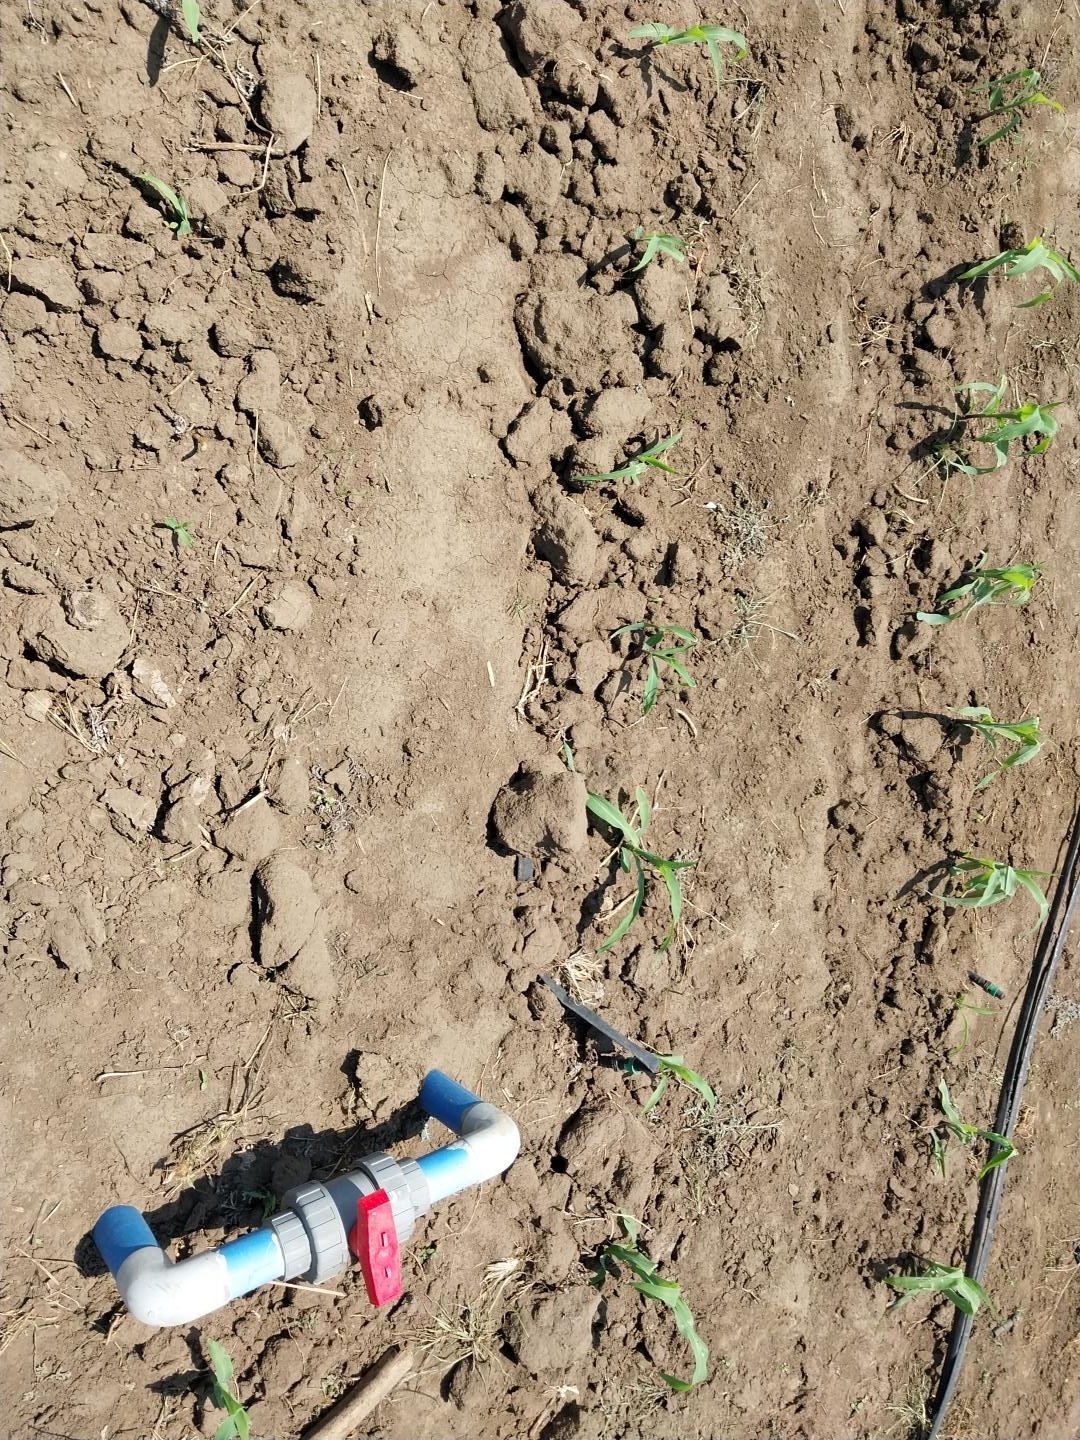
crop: maize
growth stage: vegetative
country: Tanzania
